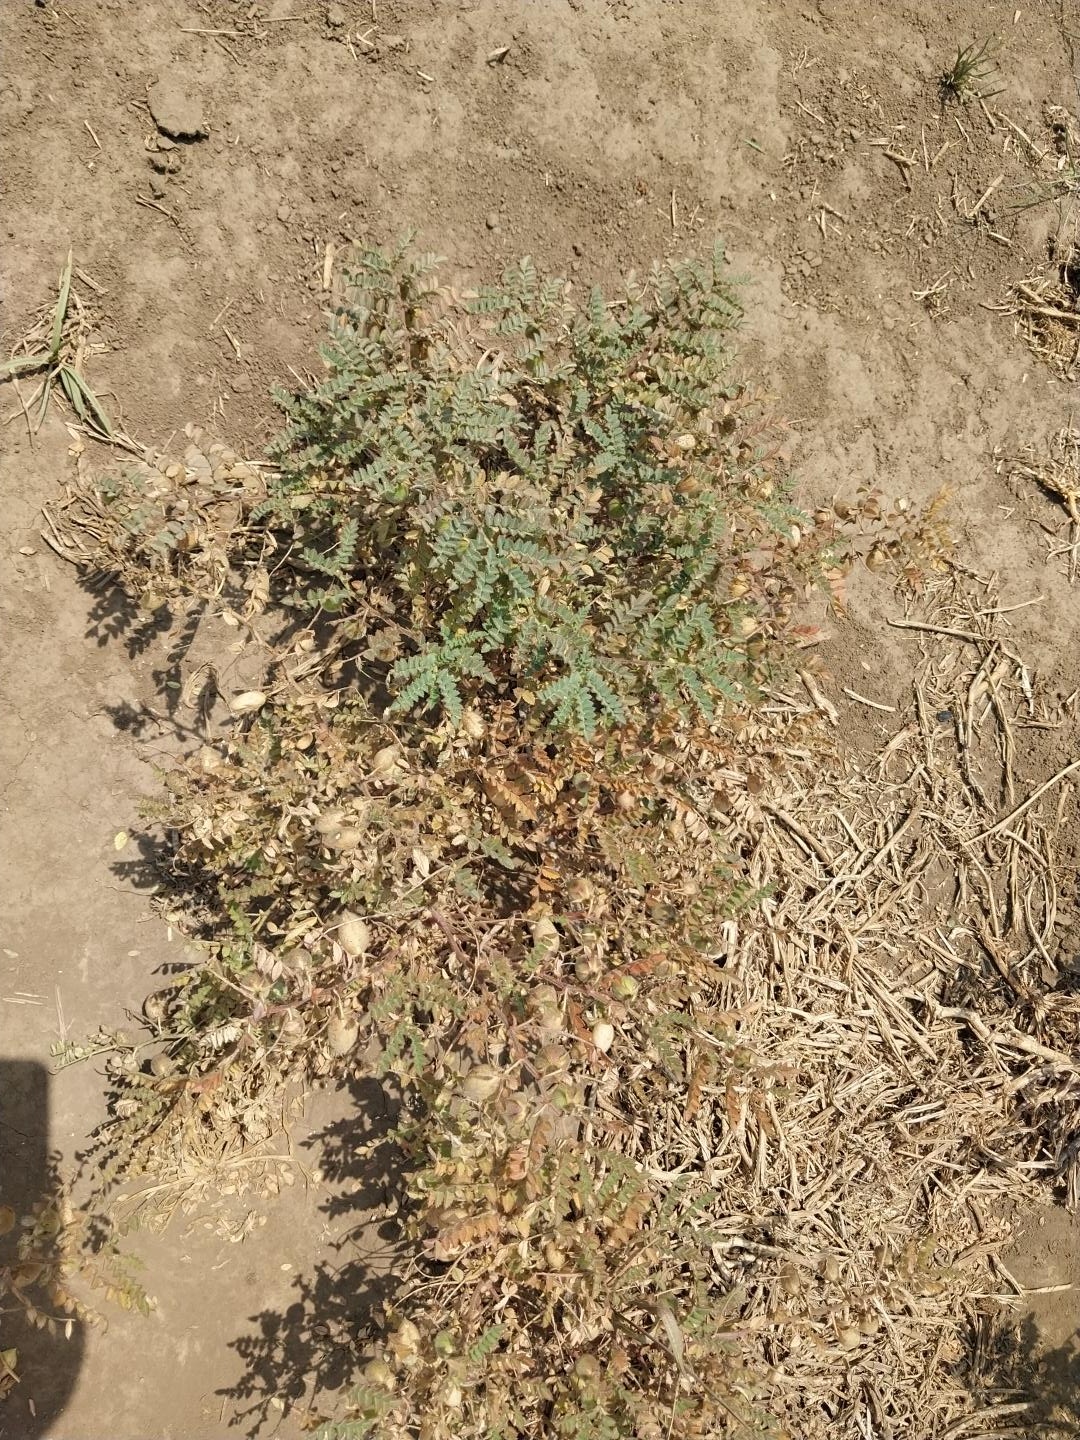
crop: chickpea
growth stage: development pod
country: Tanzania
